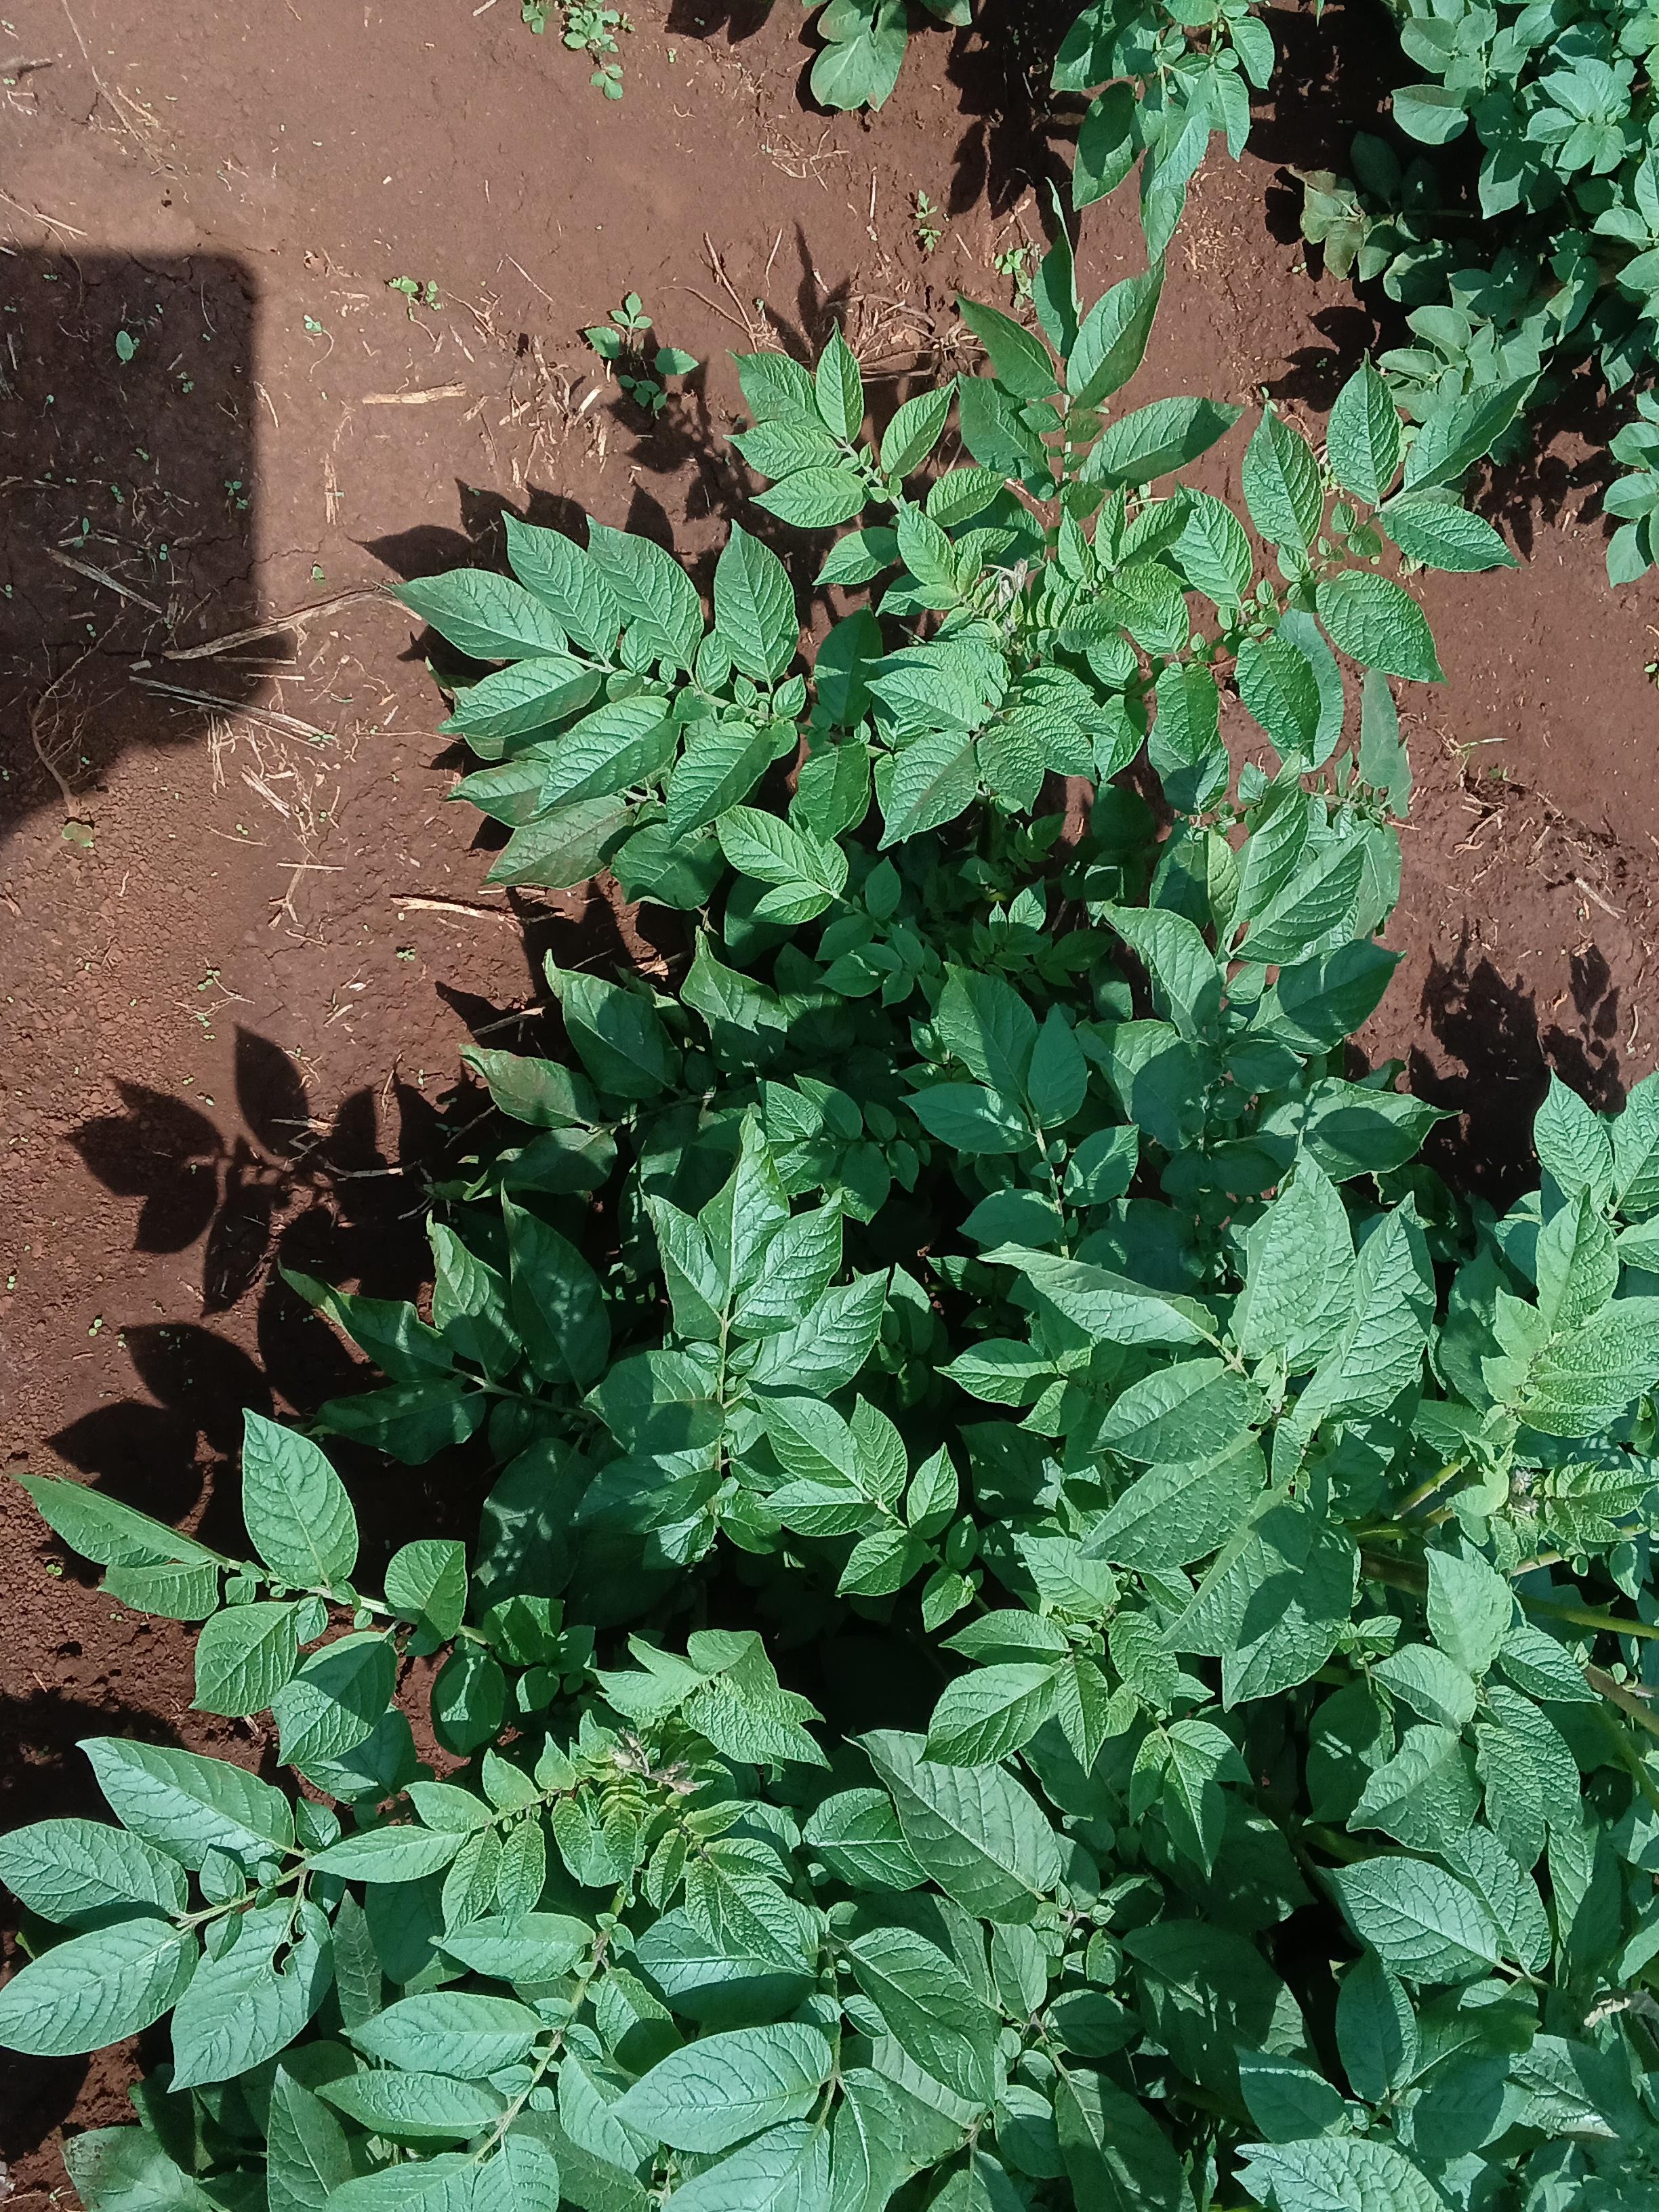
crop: potato
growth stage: flowering
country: Kenya
